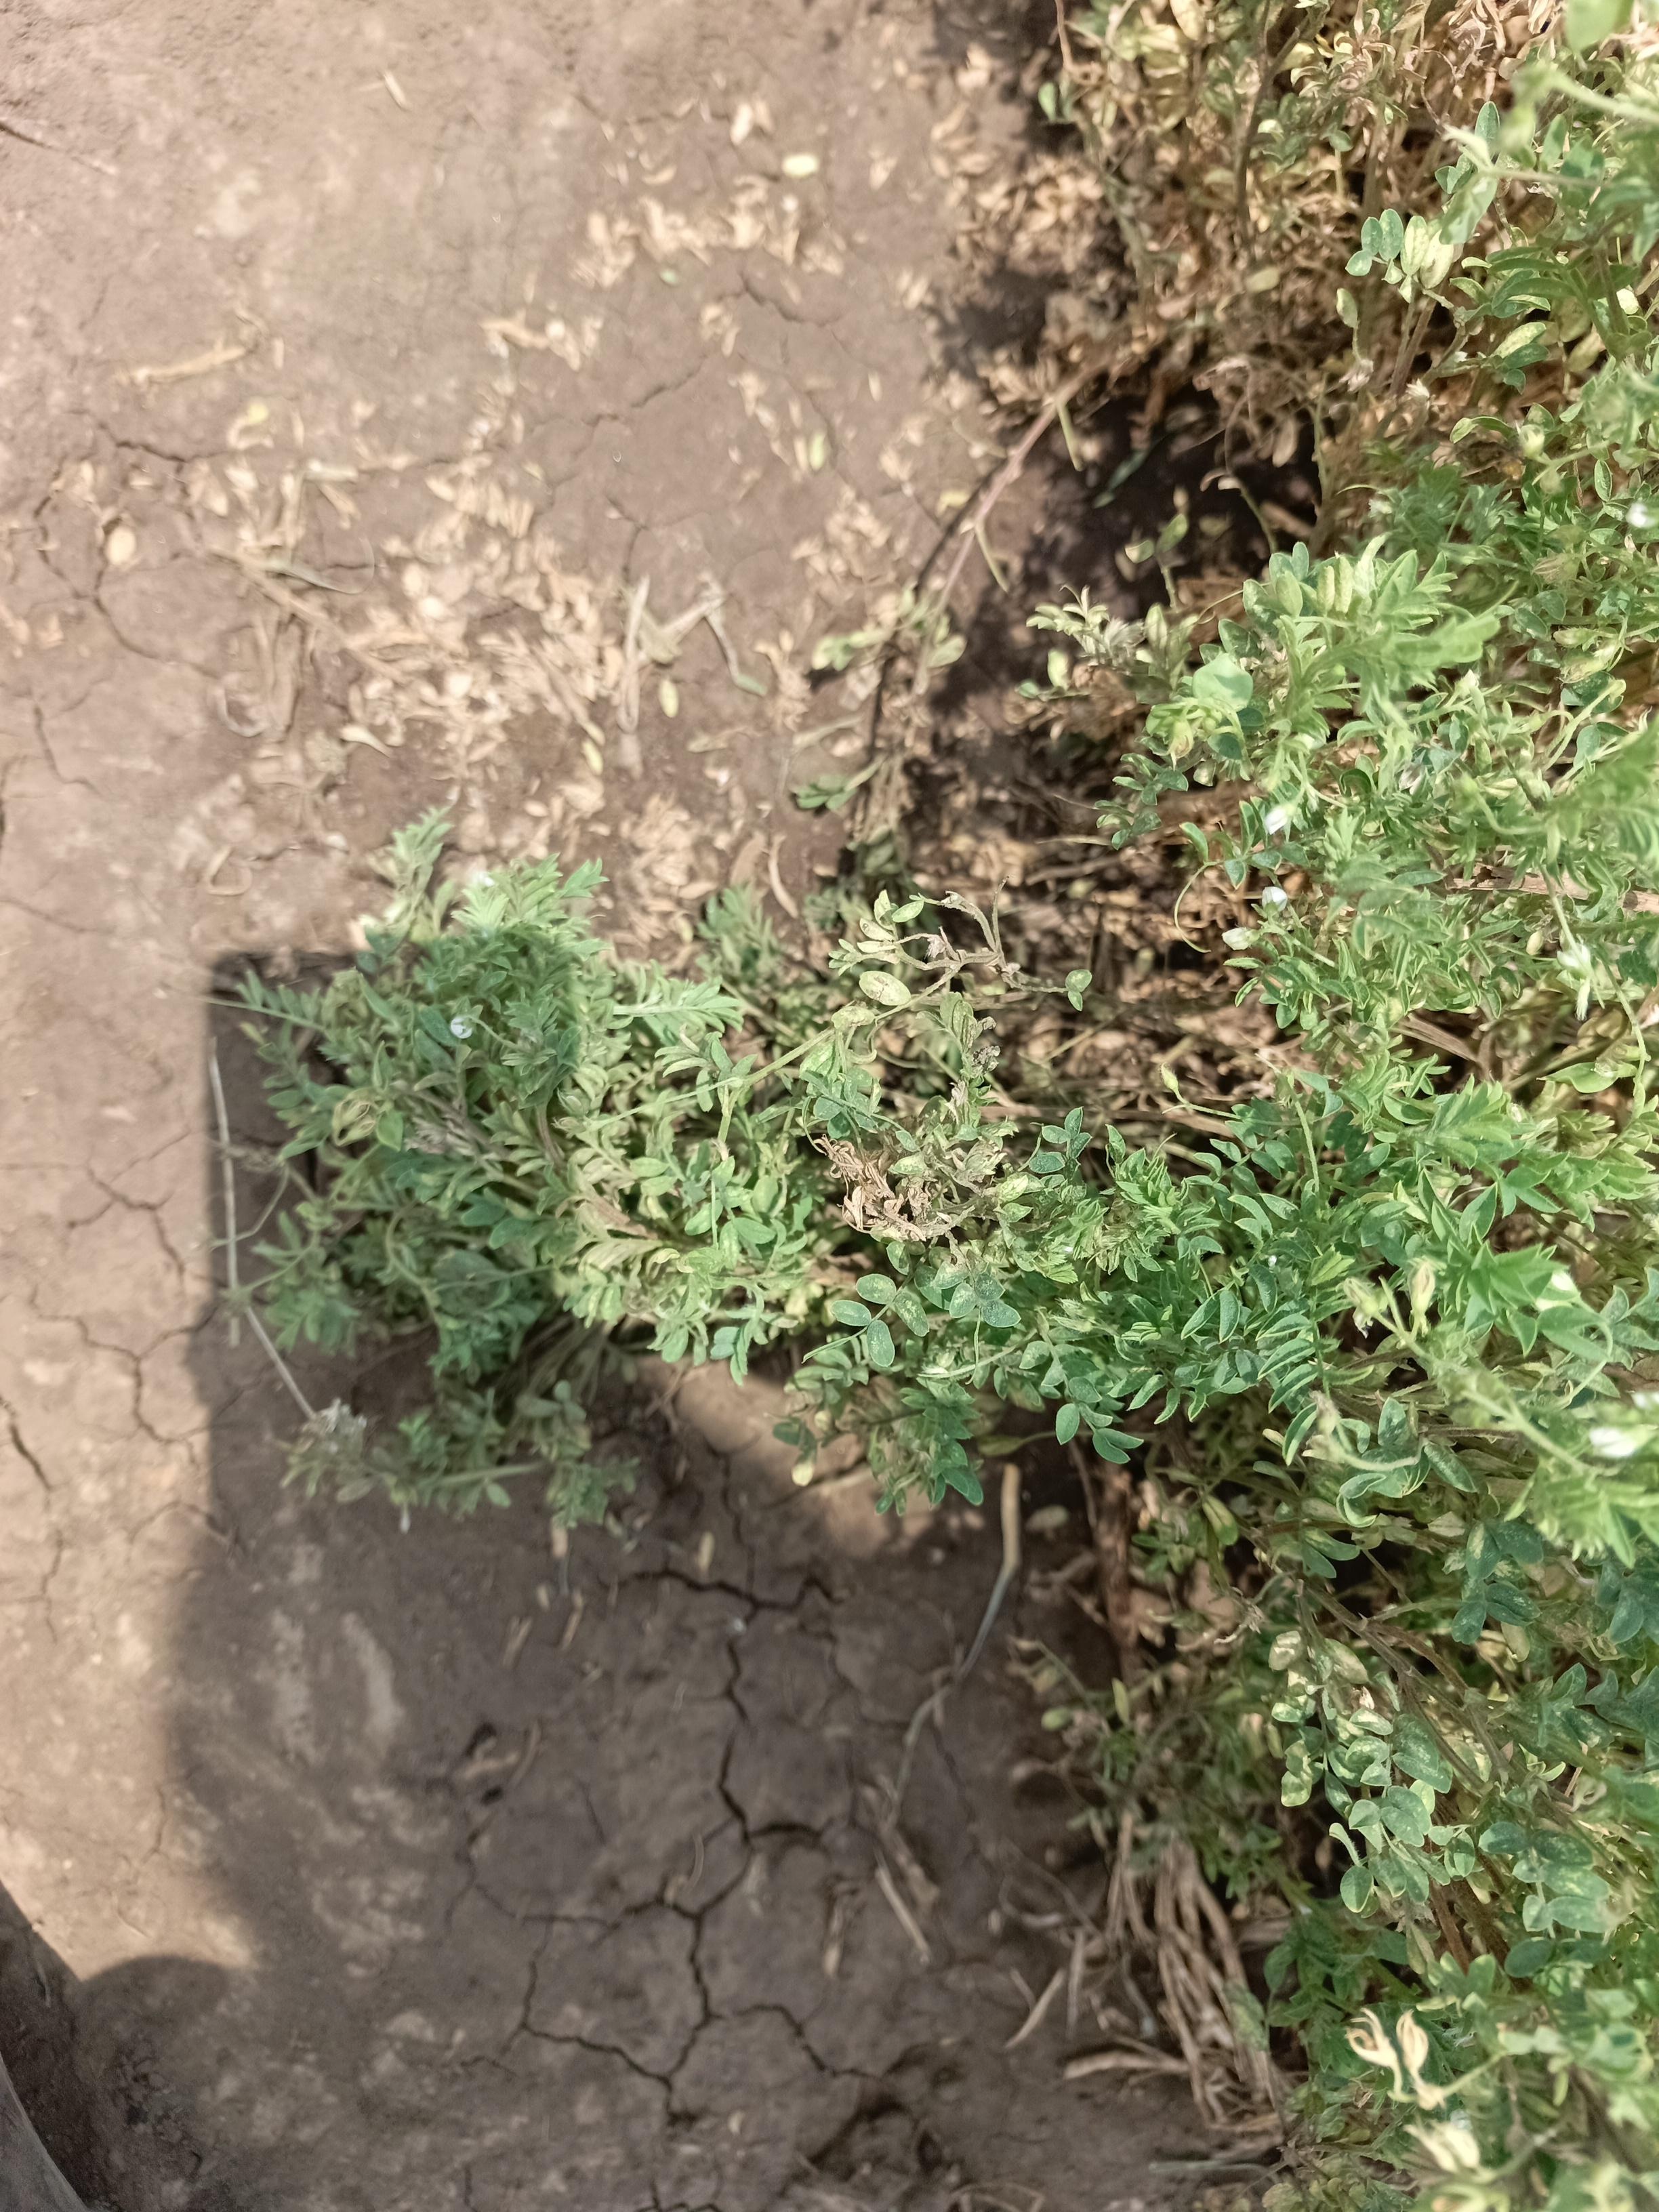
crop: lentil
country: Tanzania
